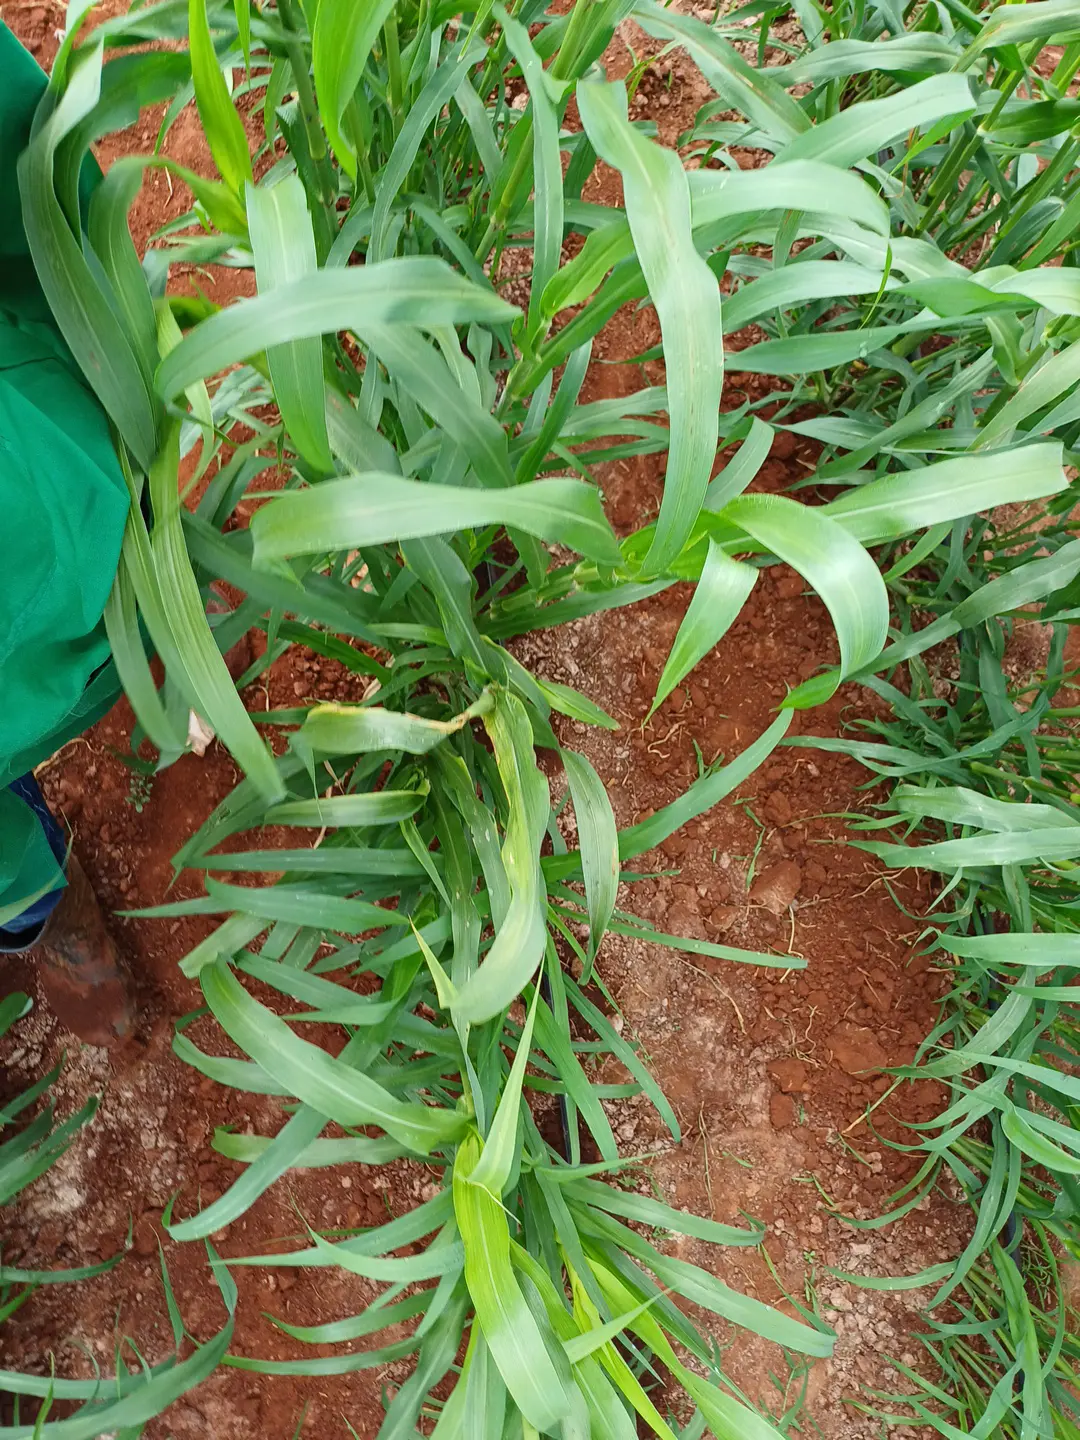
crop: pearl millet
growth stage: flowering
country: Kenya
